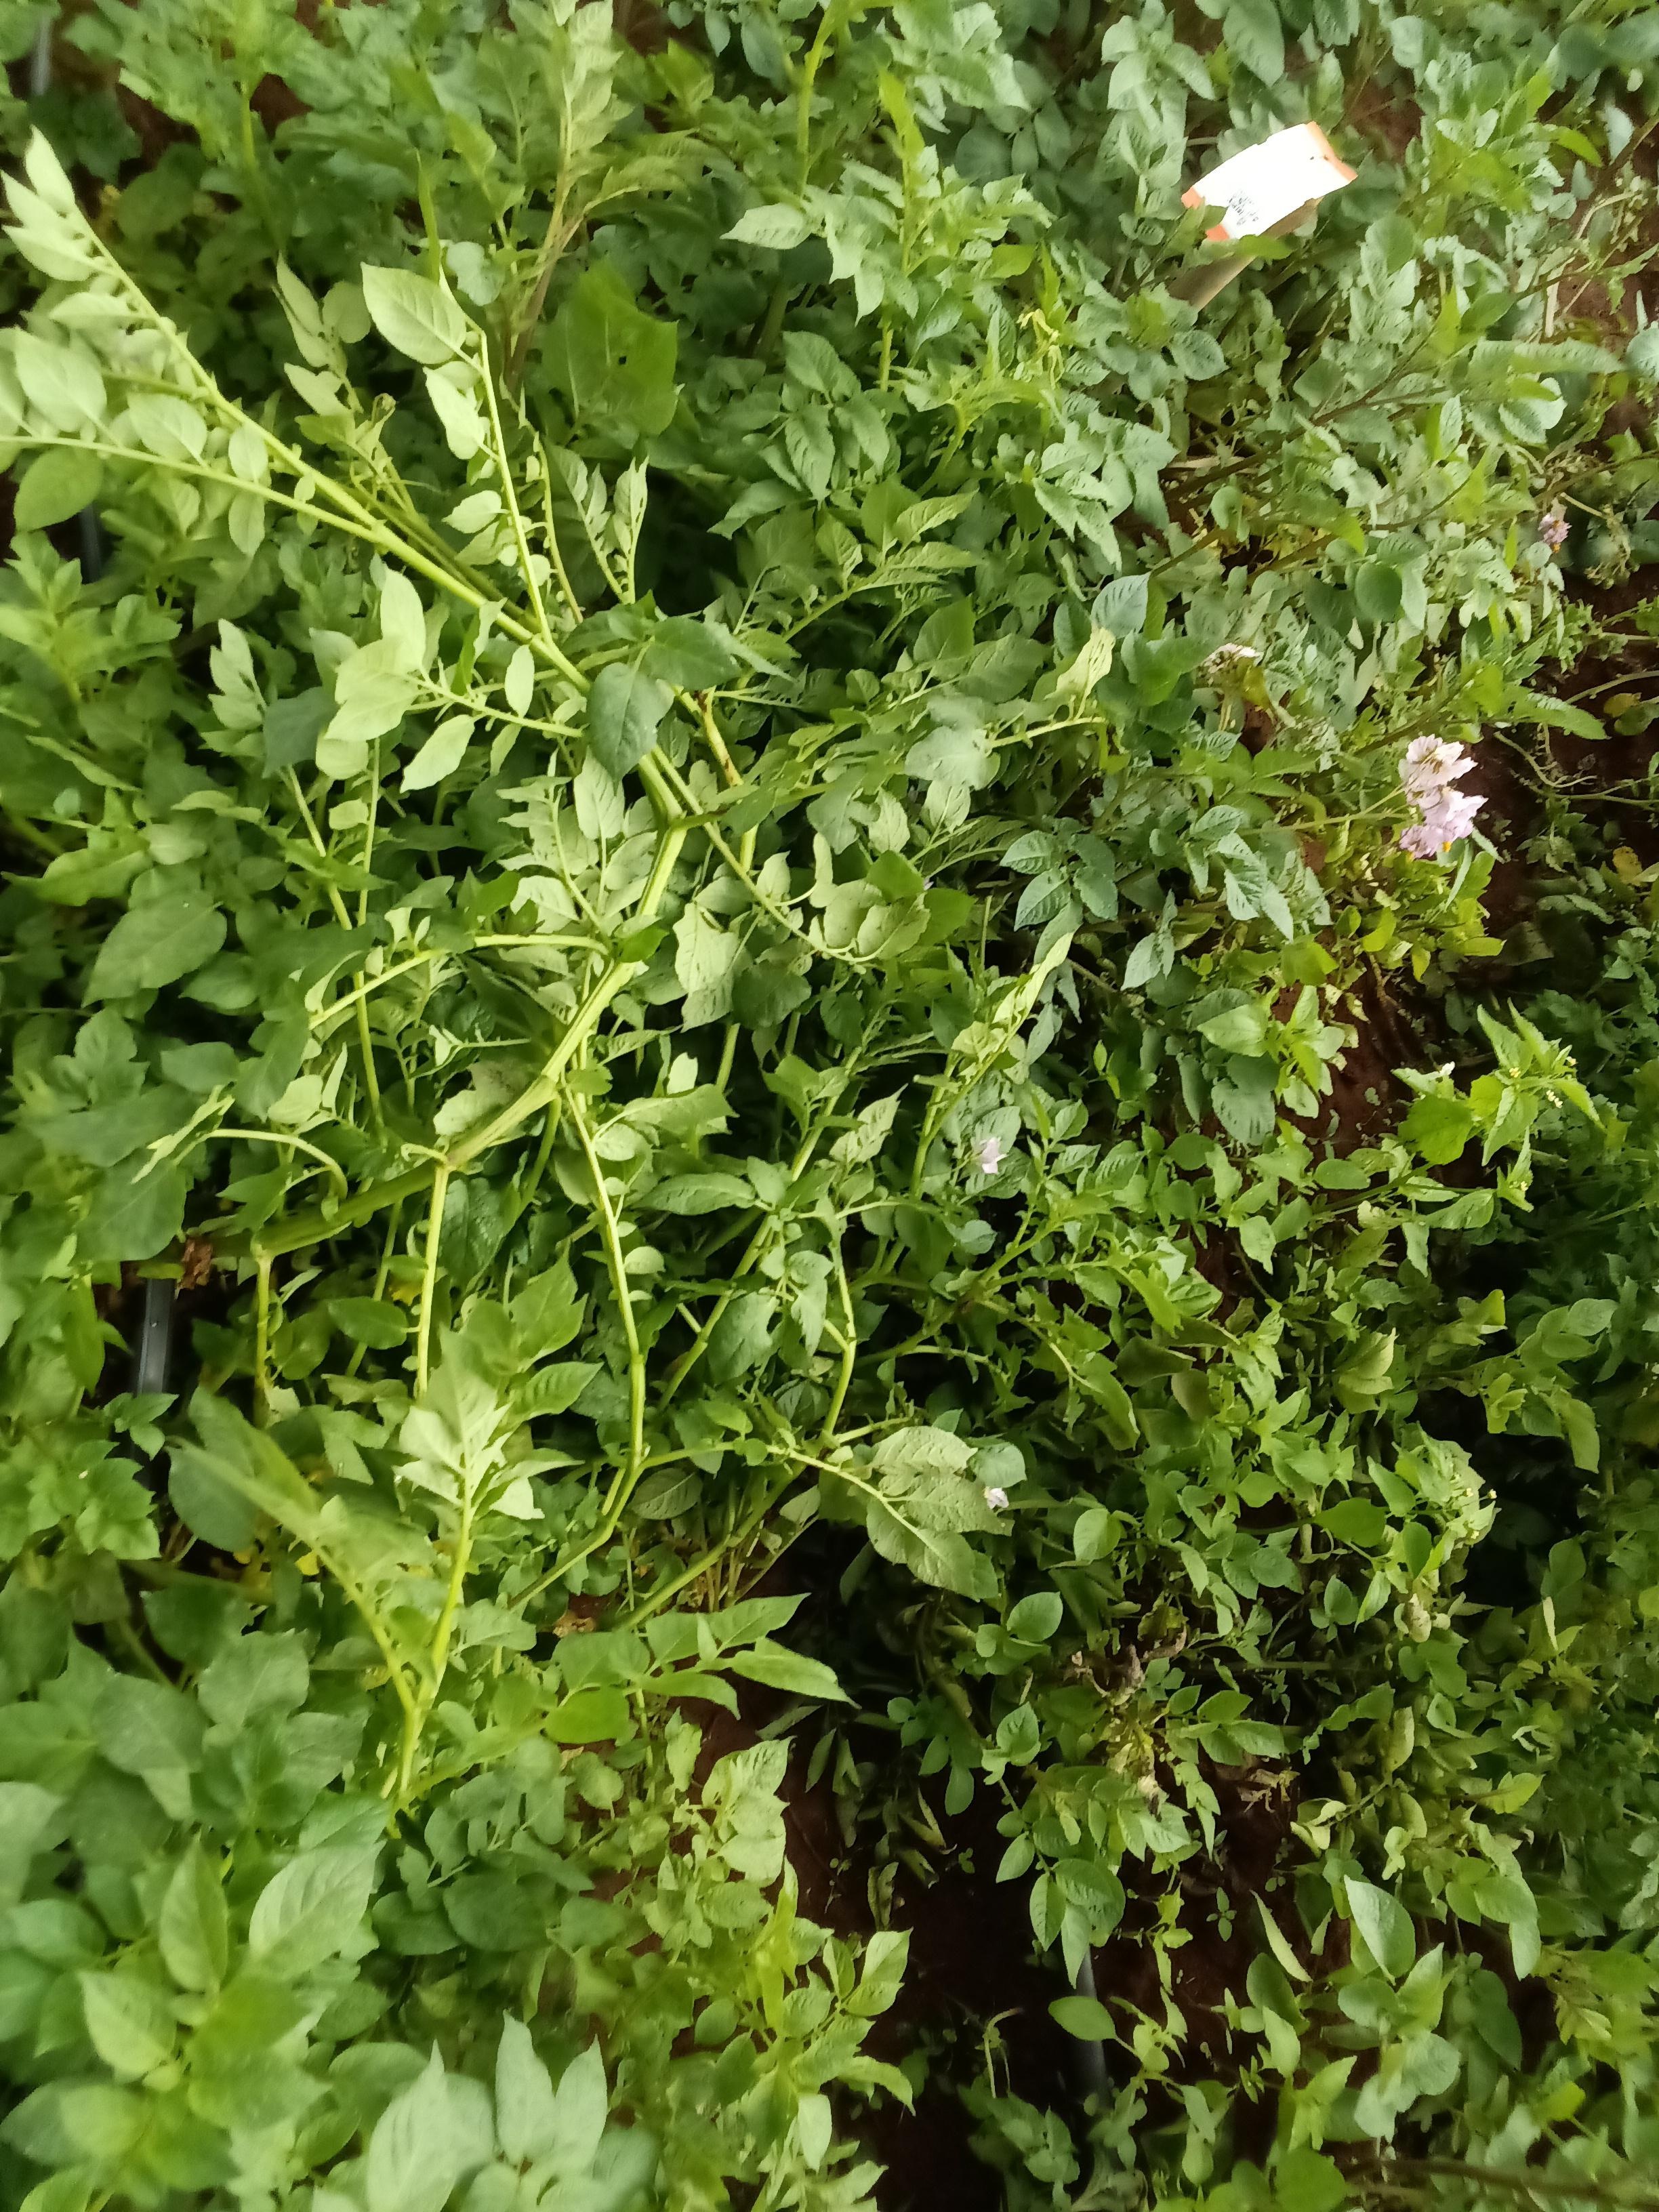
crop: potato
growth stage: vegetative
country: Kenya
